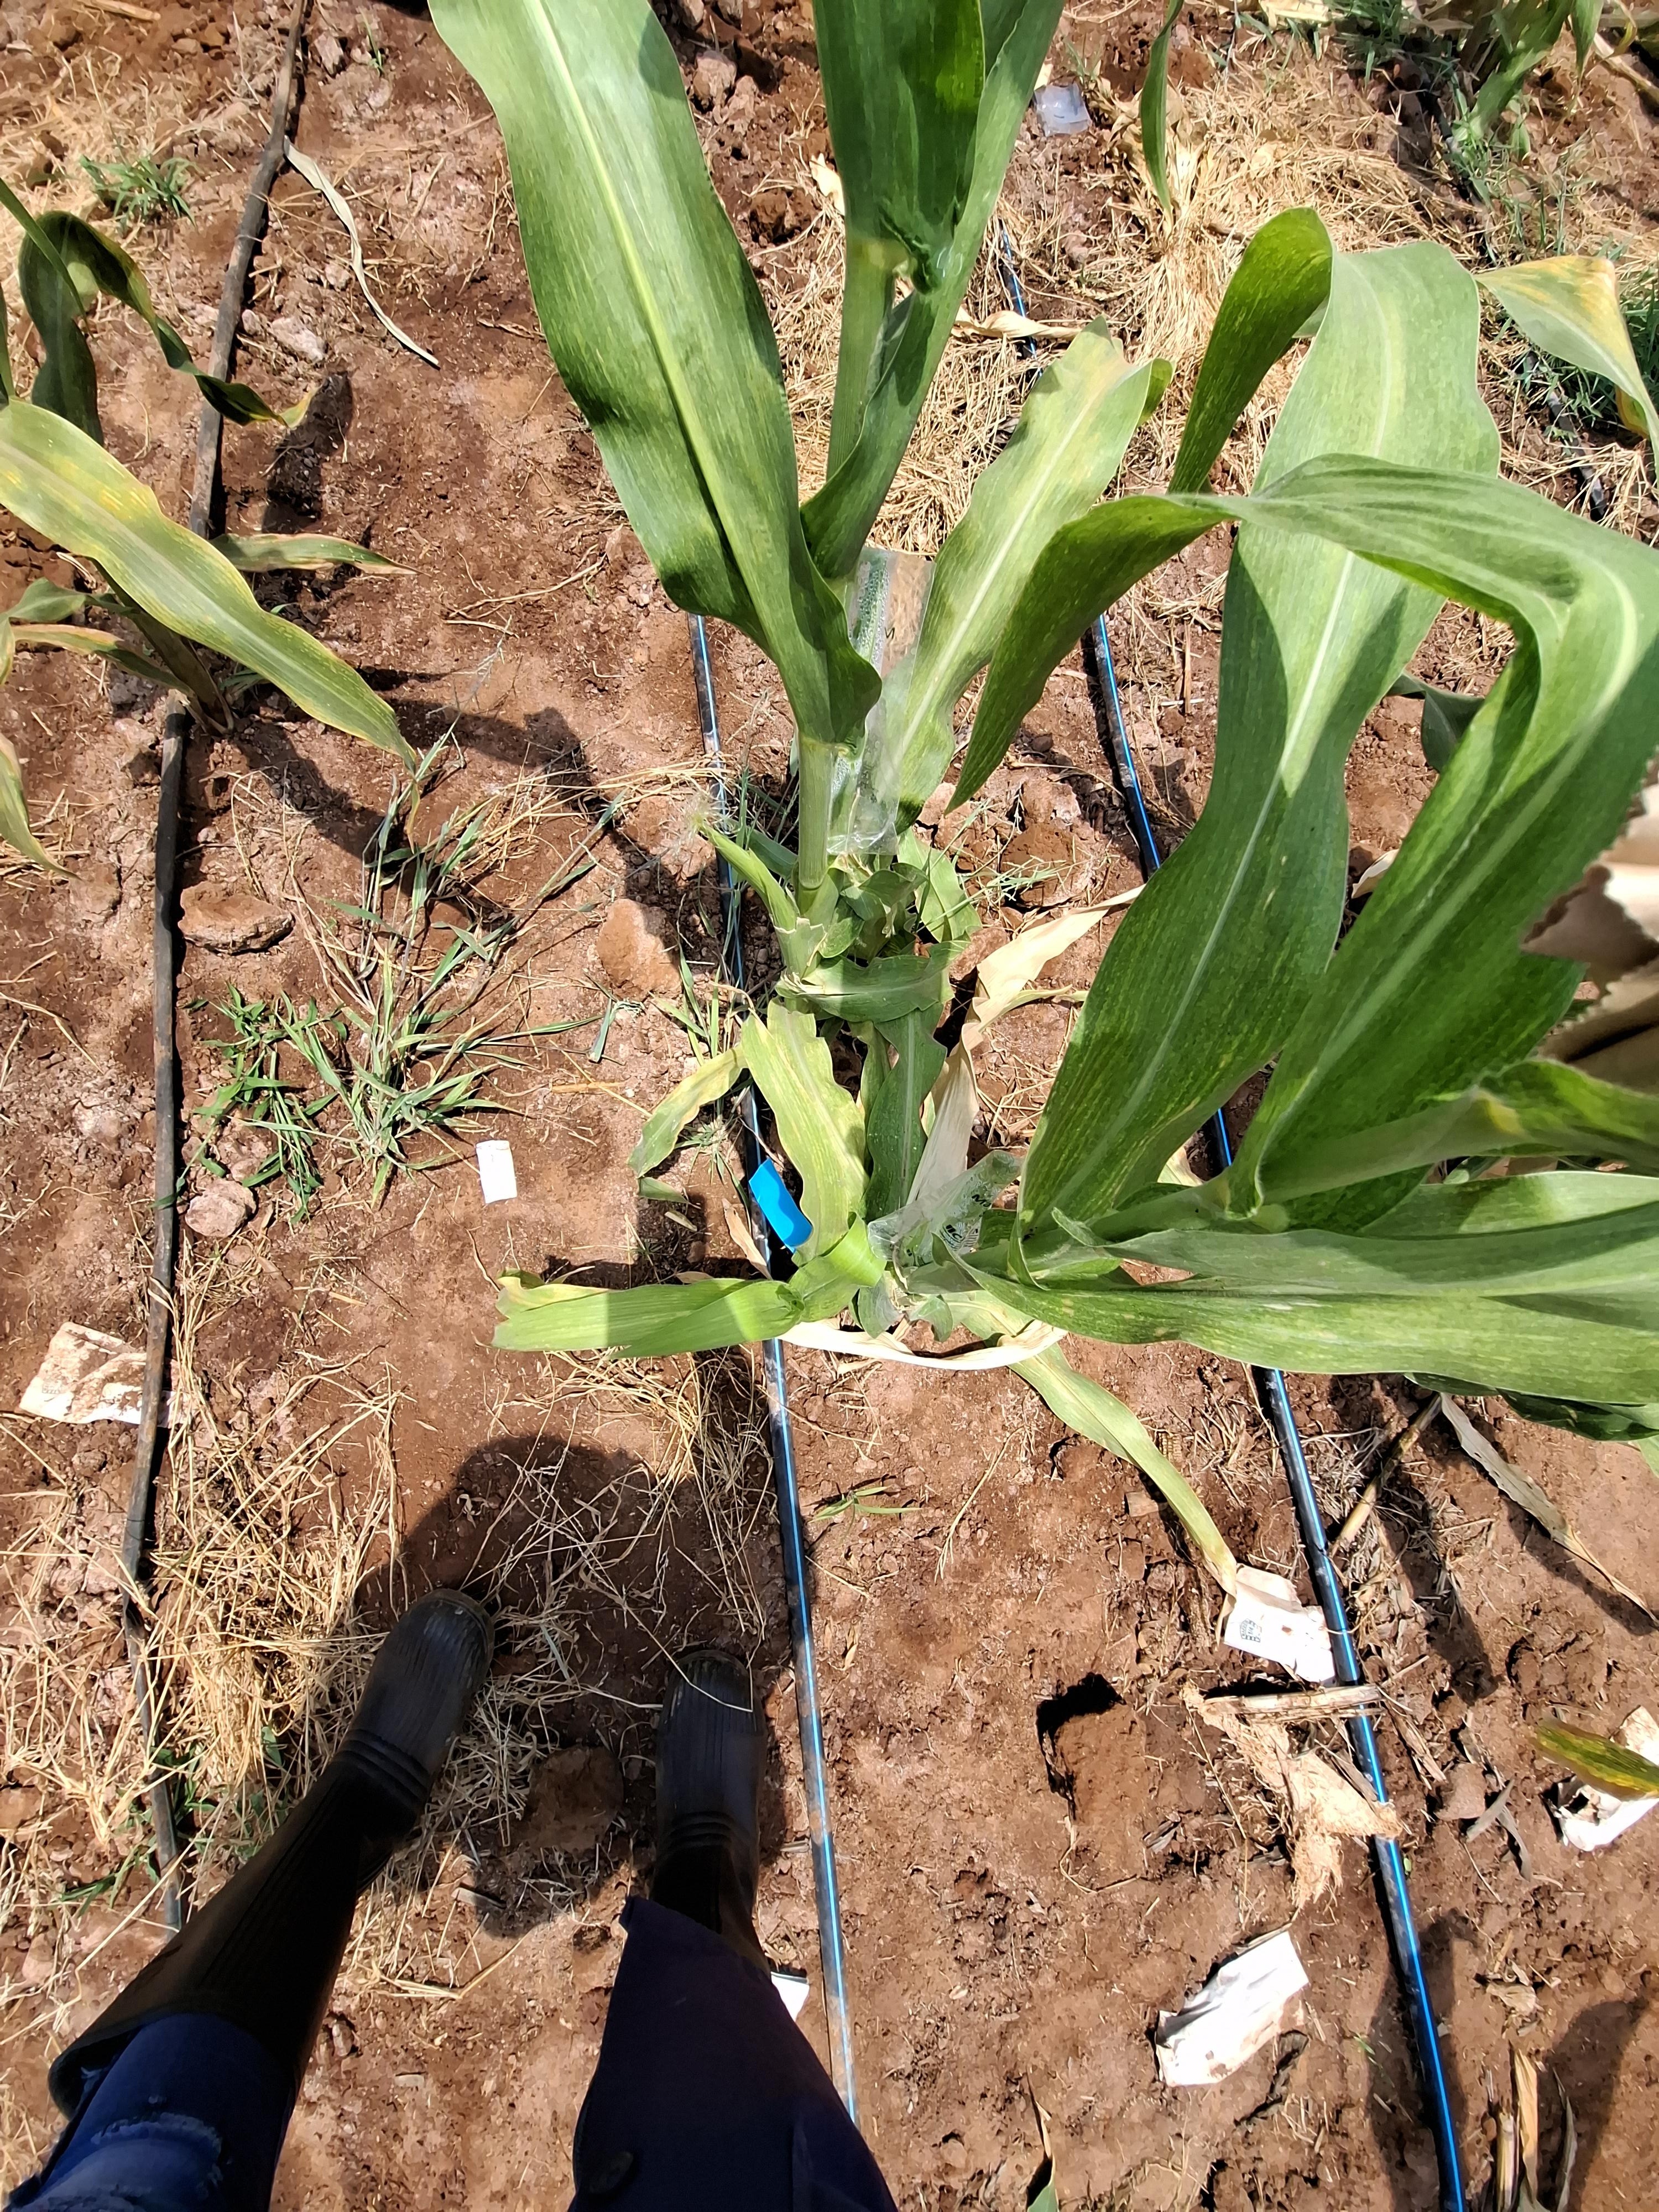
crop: maize
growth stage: flowering
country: Kenya
